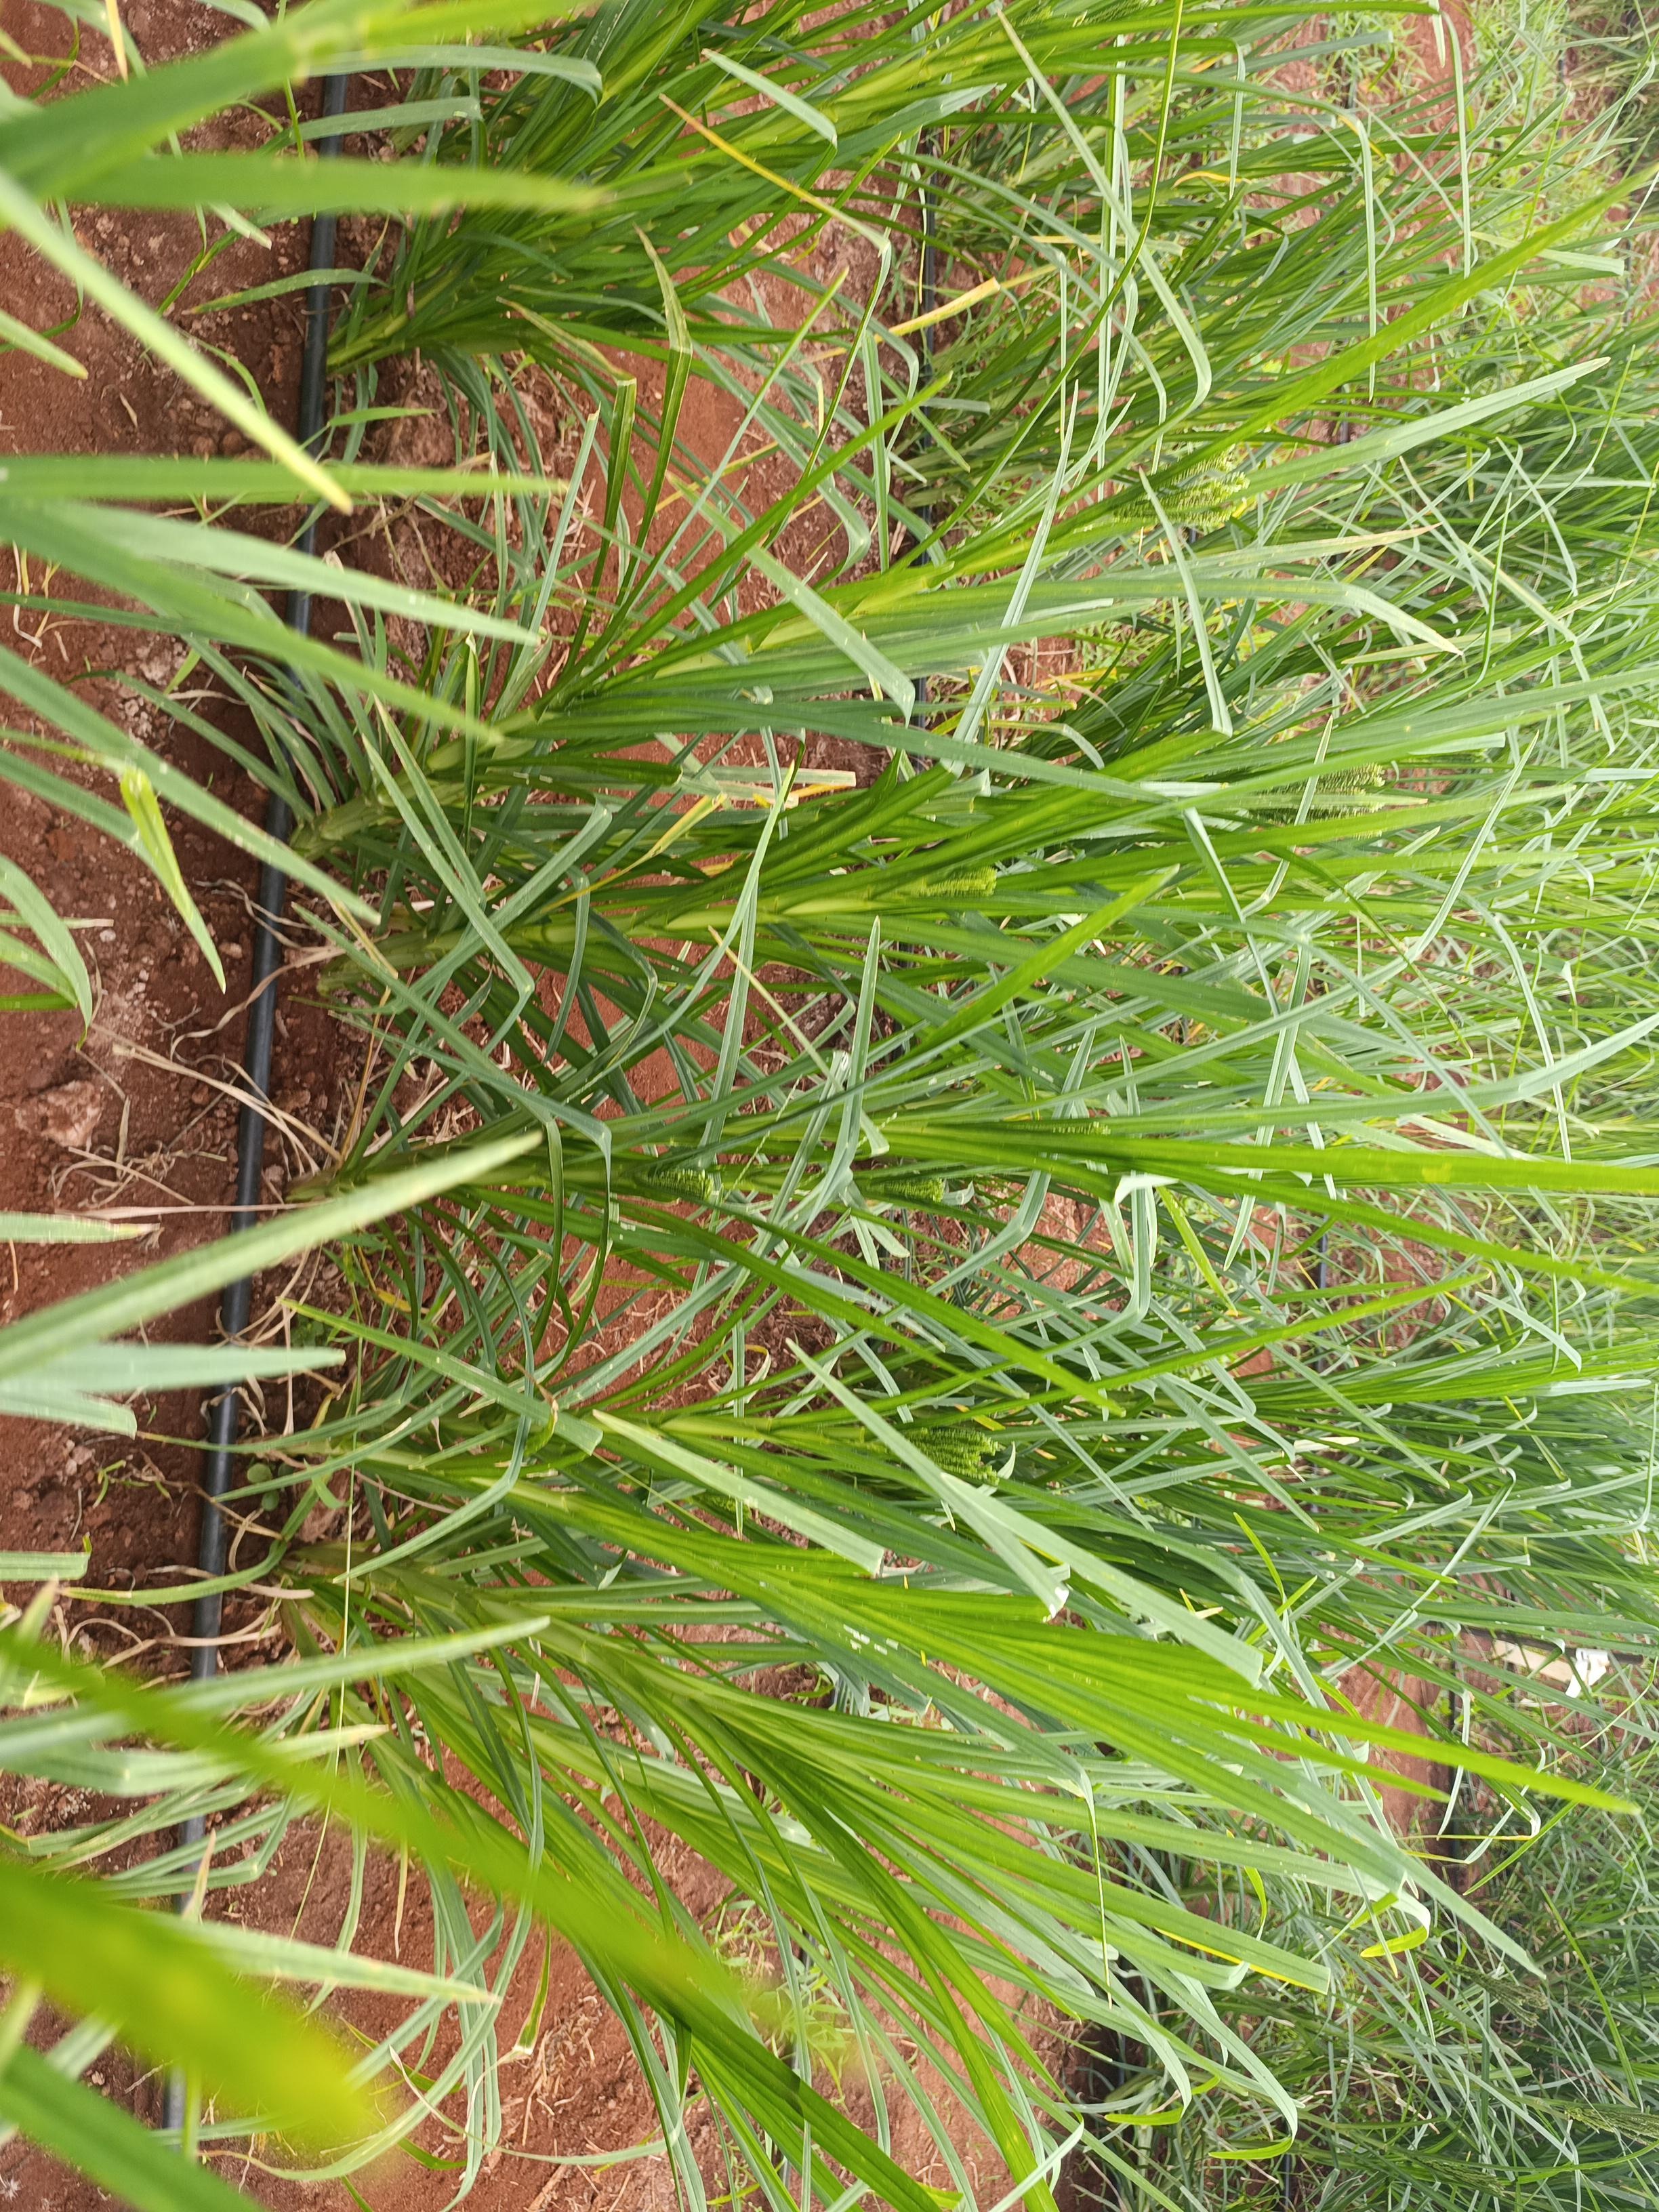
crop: finger millet
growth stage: flowering
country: Kenya
